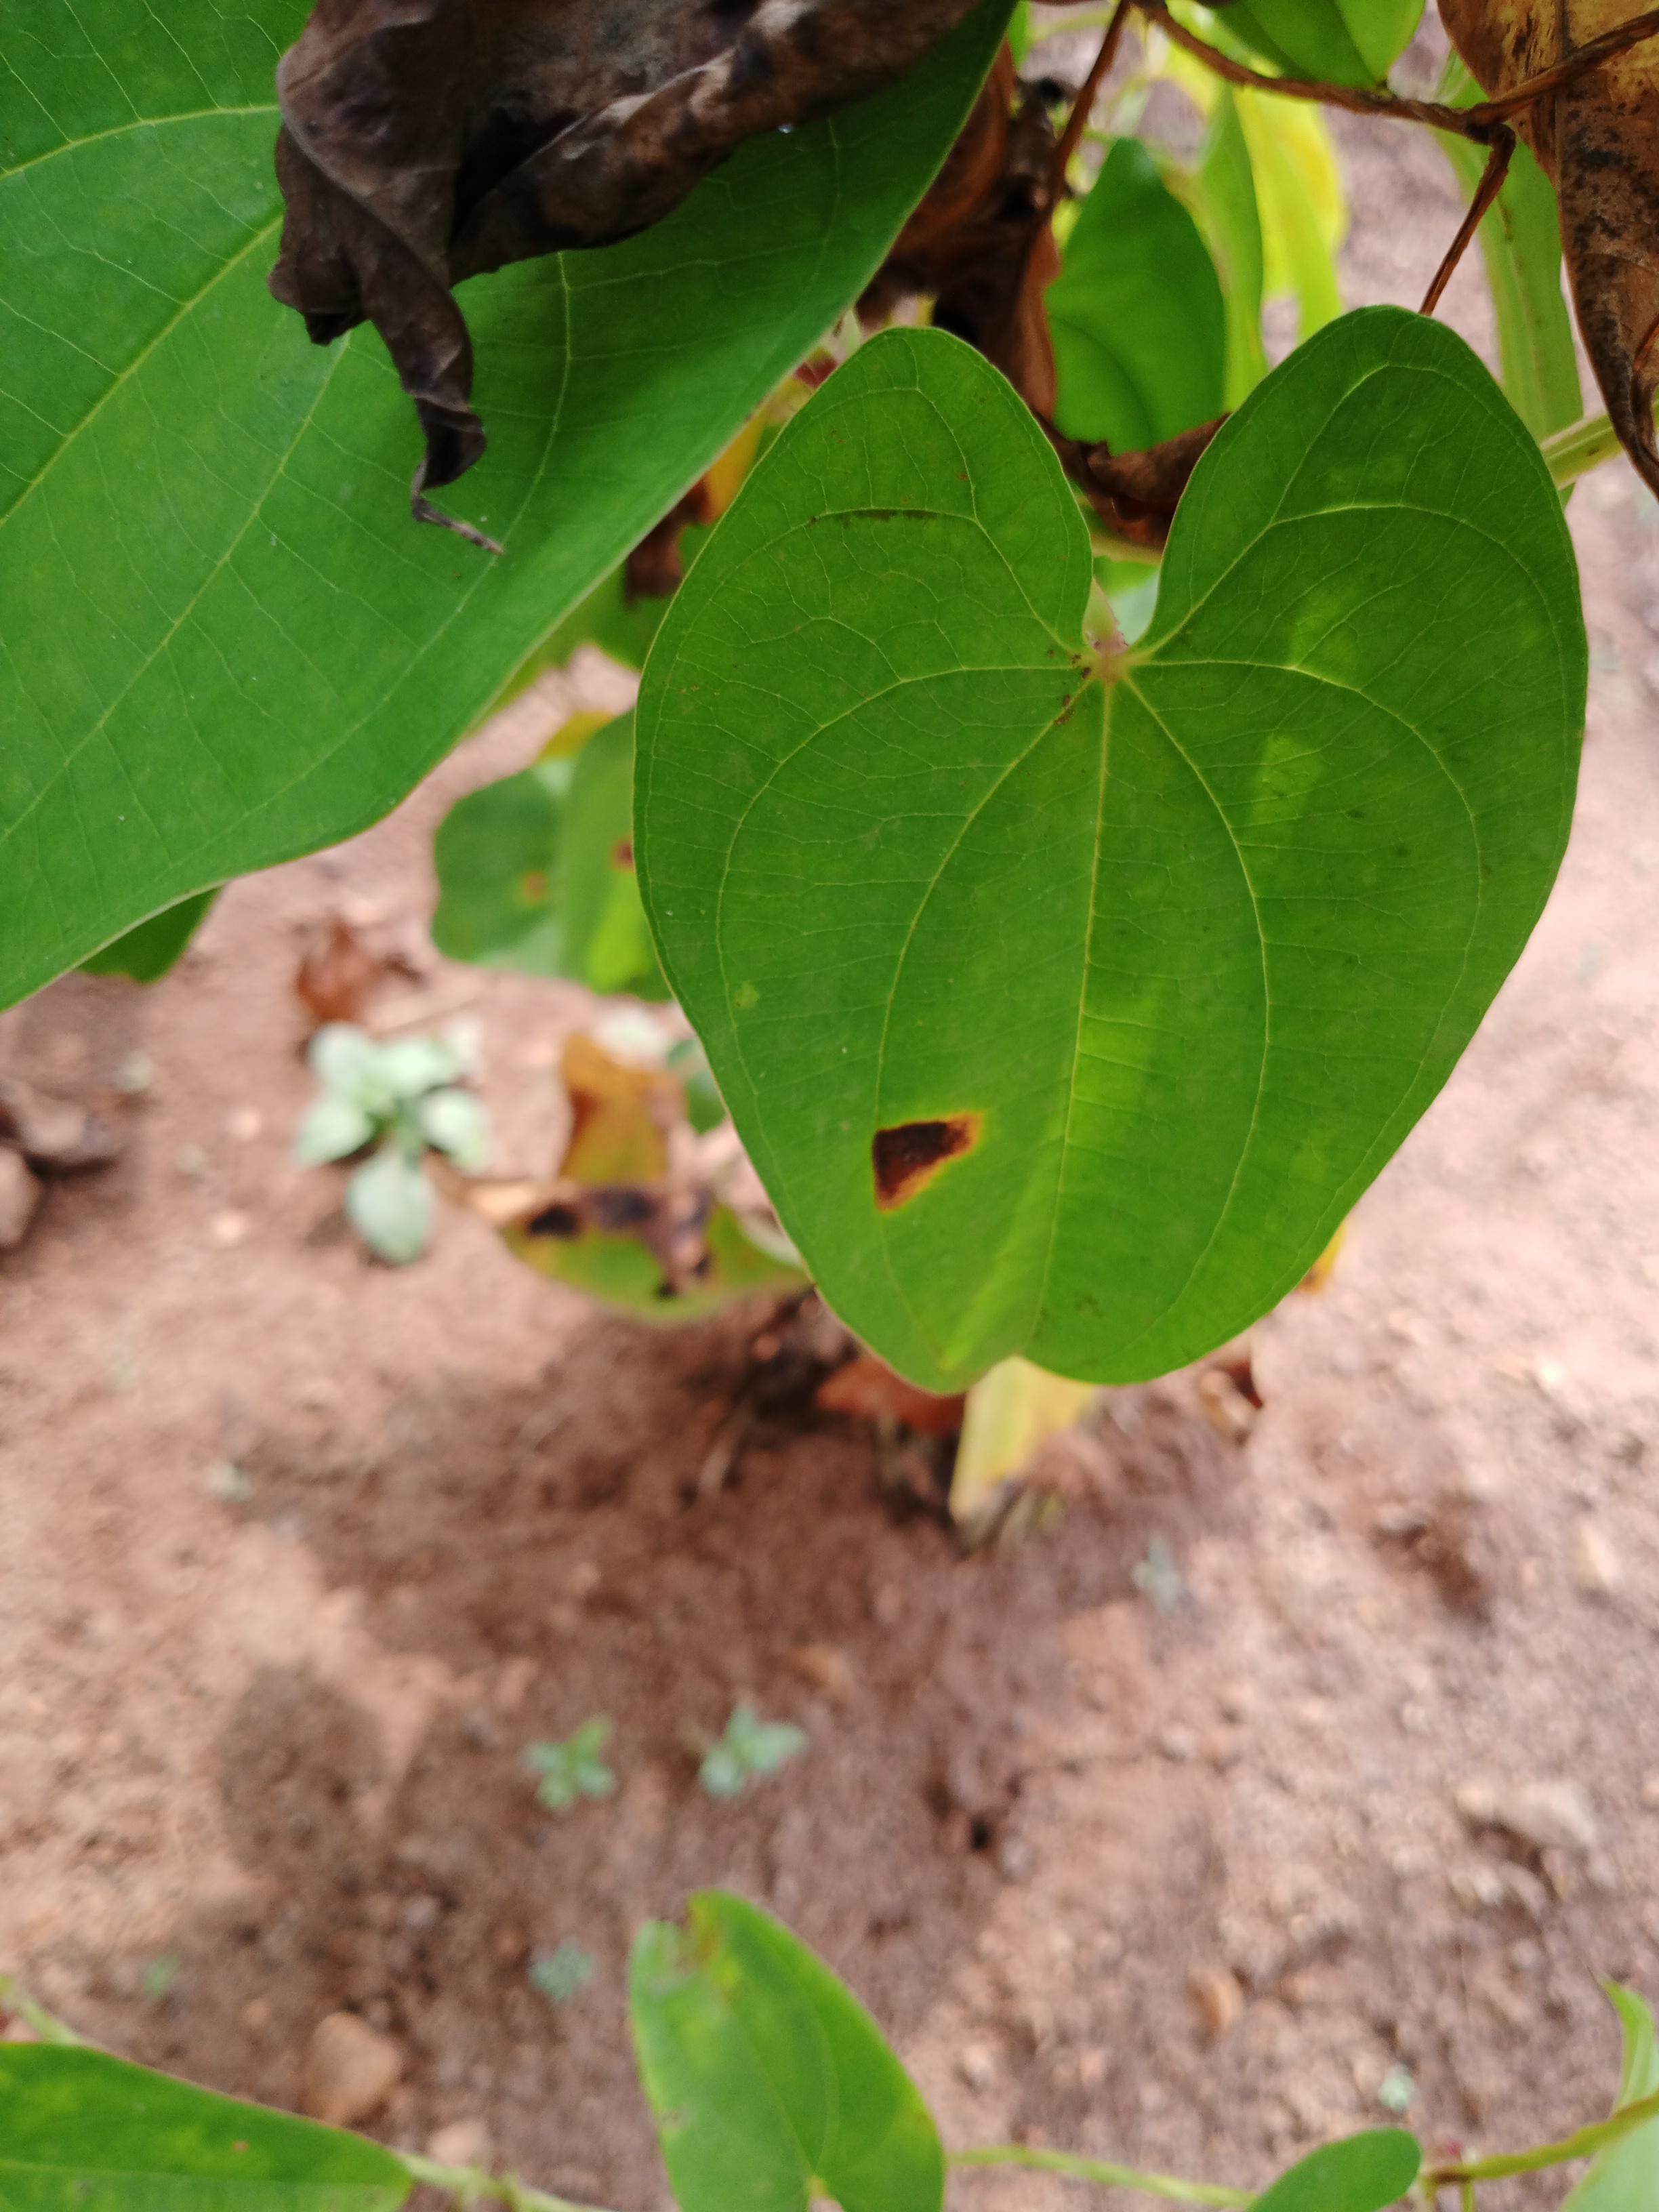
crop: yam
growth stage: vegetative
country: Nigeria
